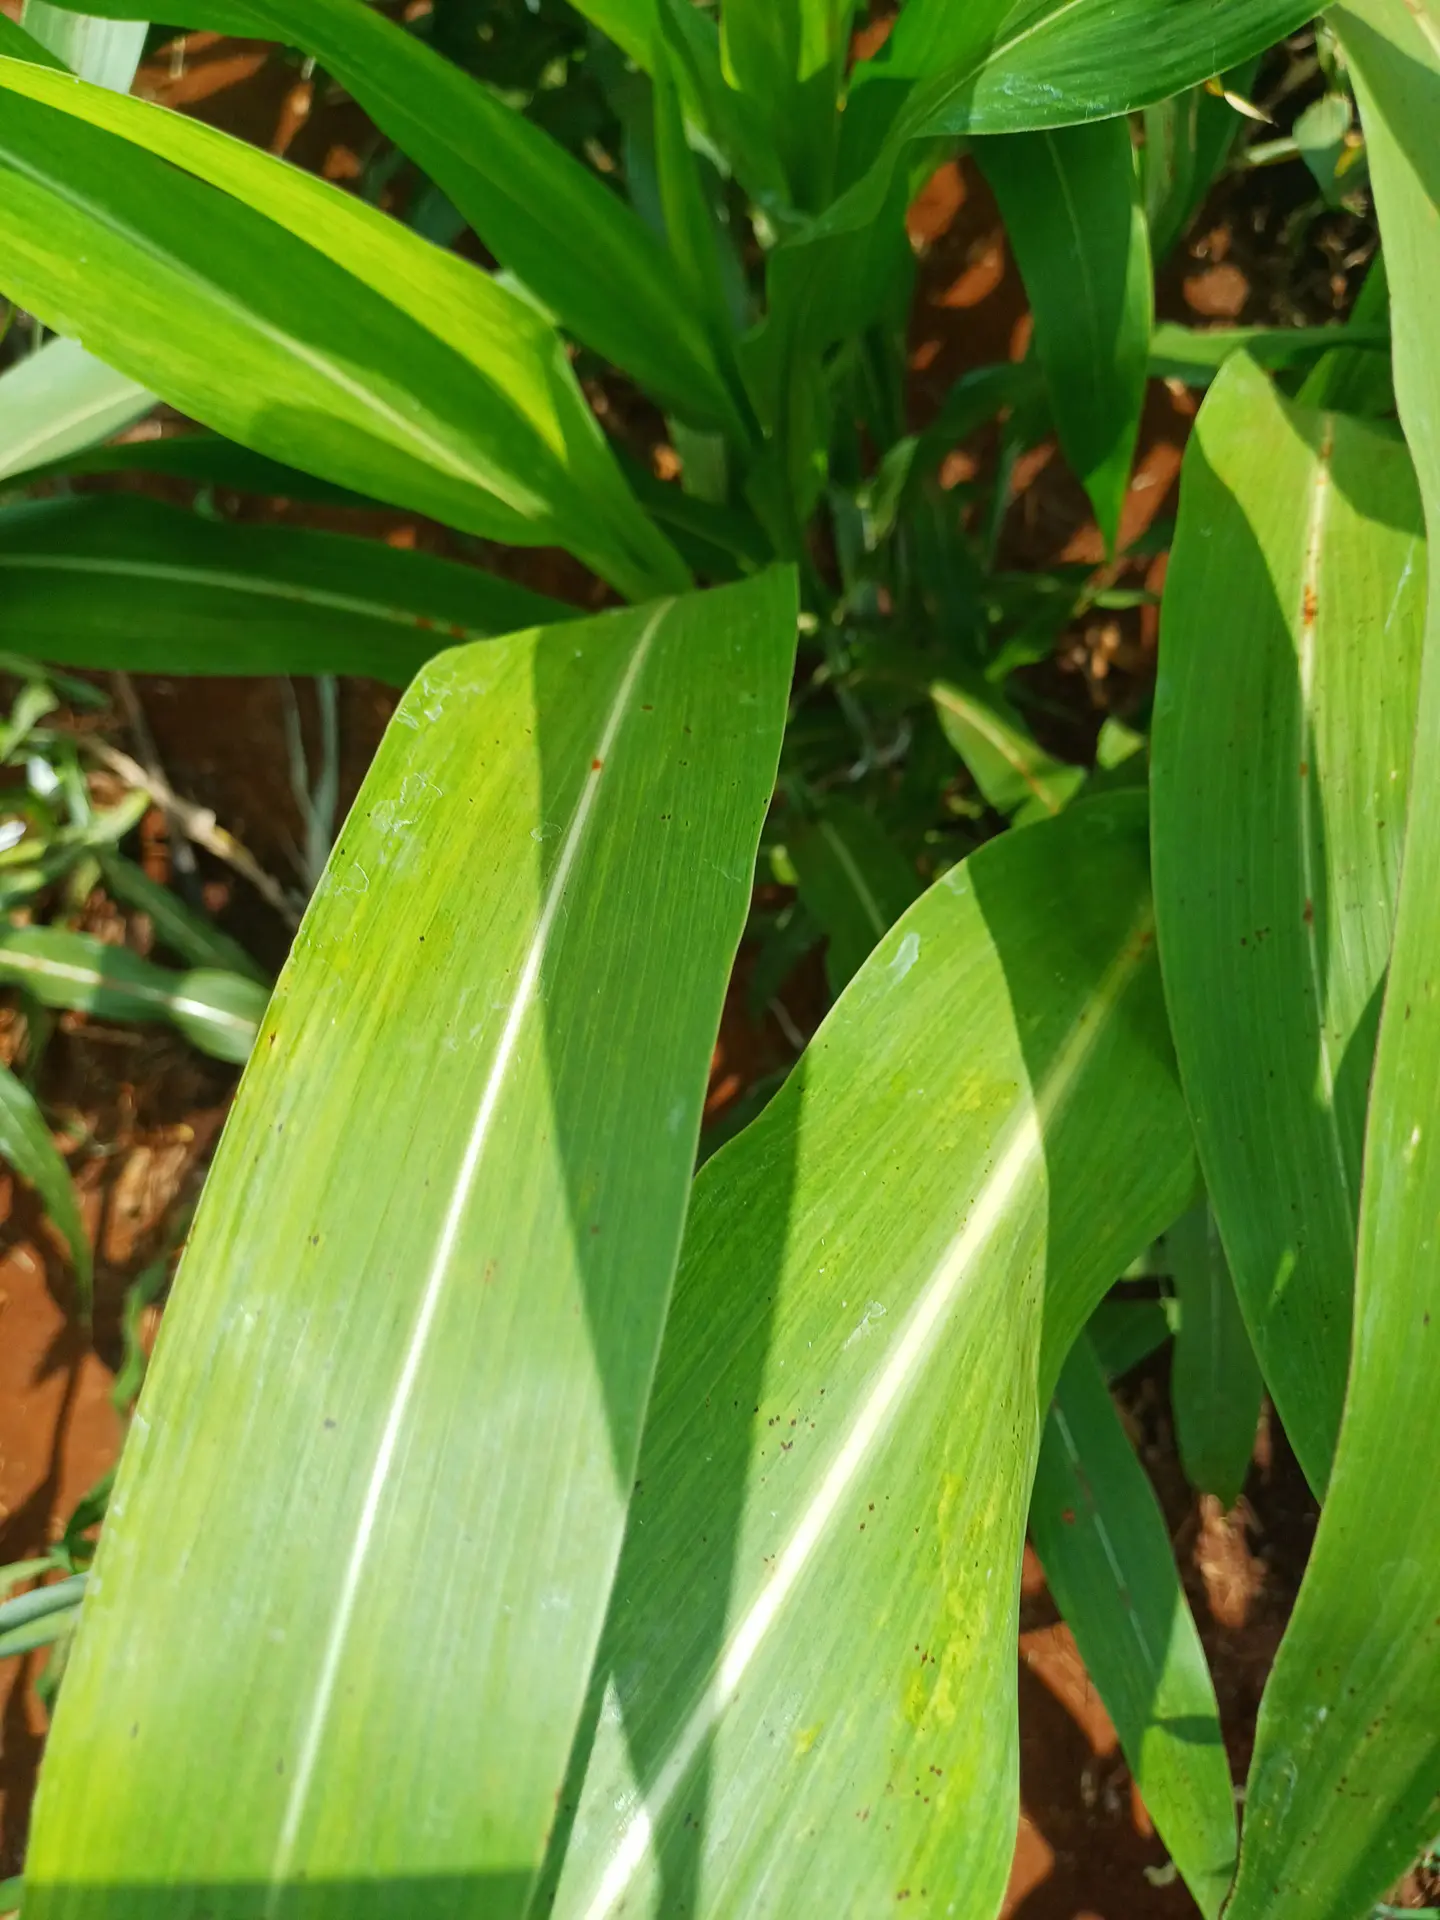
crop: sorghum
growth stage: vegetative
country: Kenya
